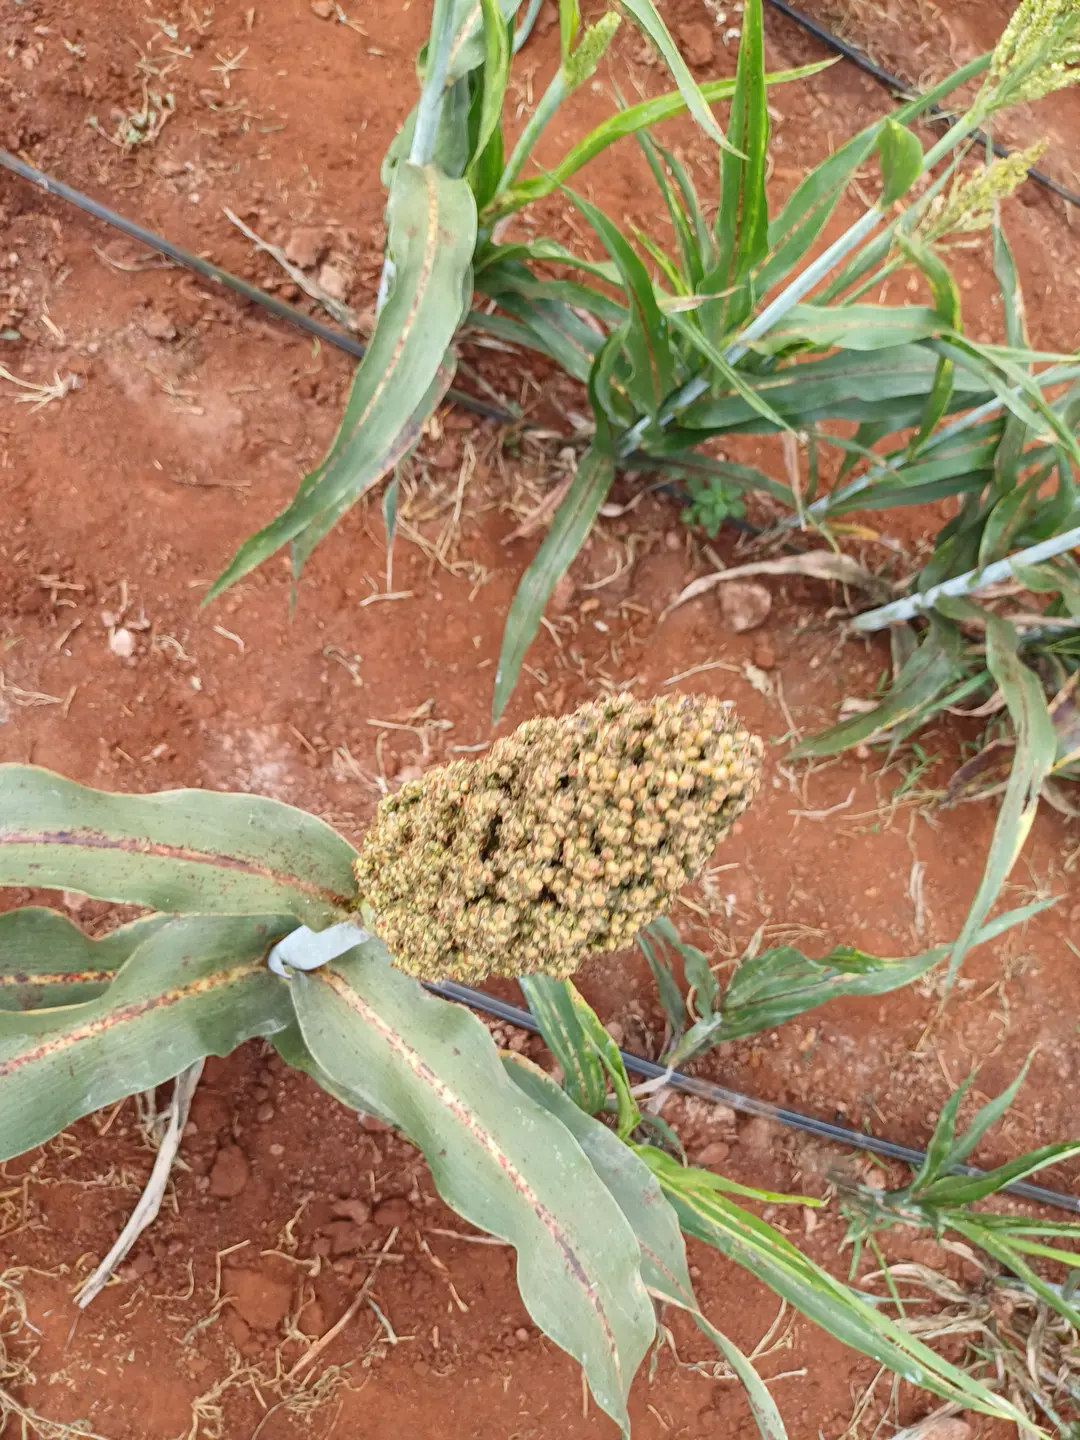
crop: sorghum
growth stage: filling grain
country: Kenya
